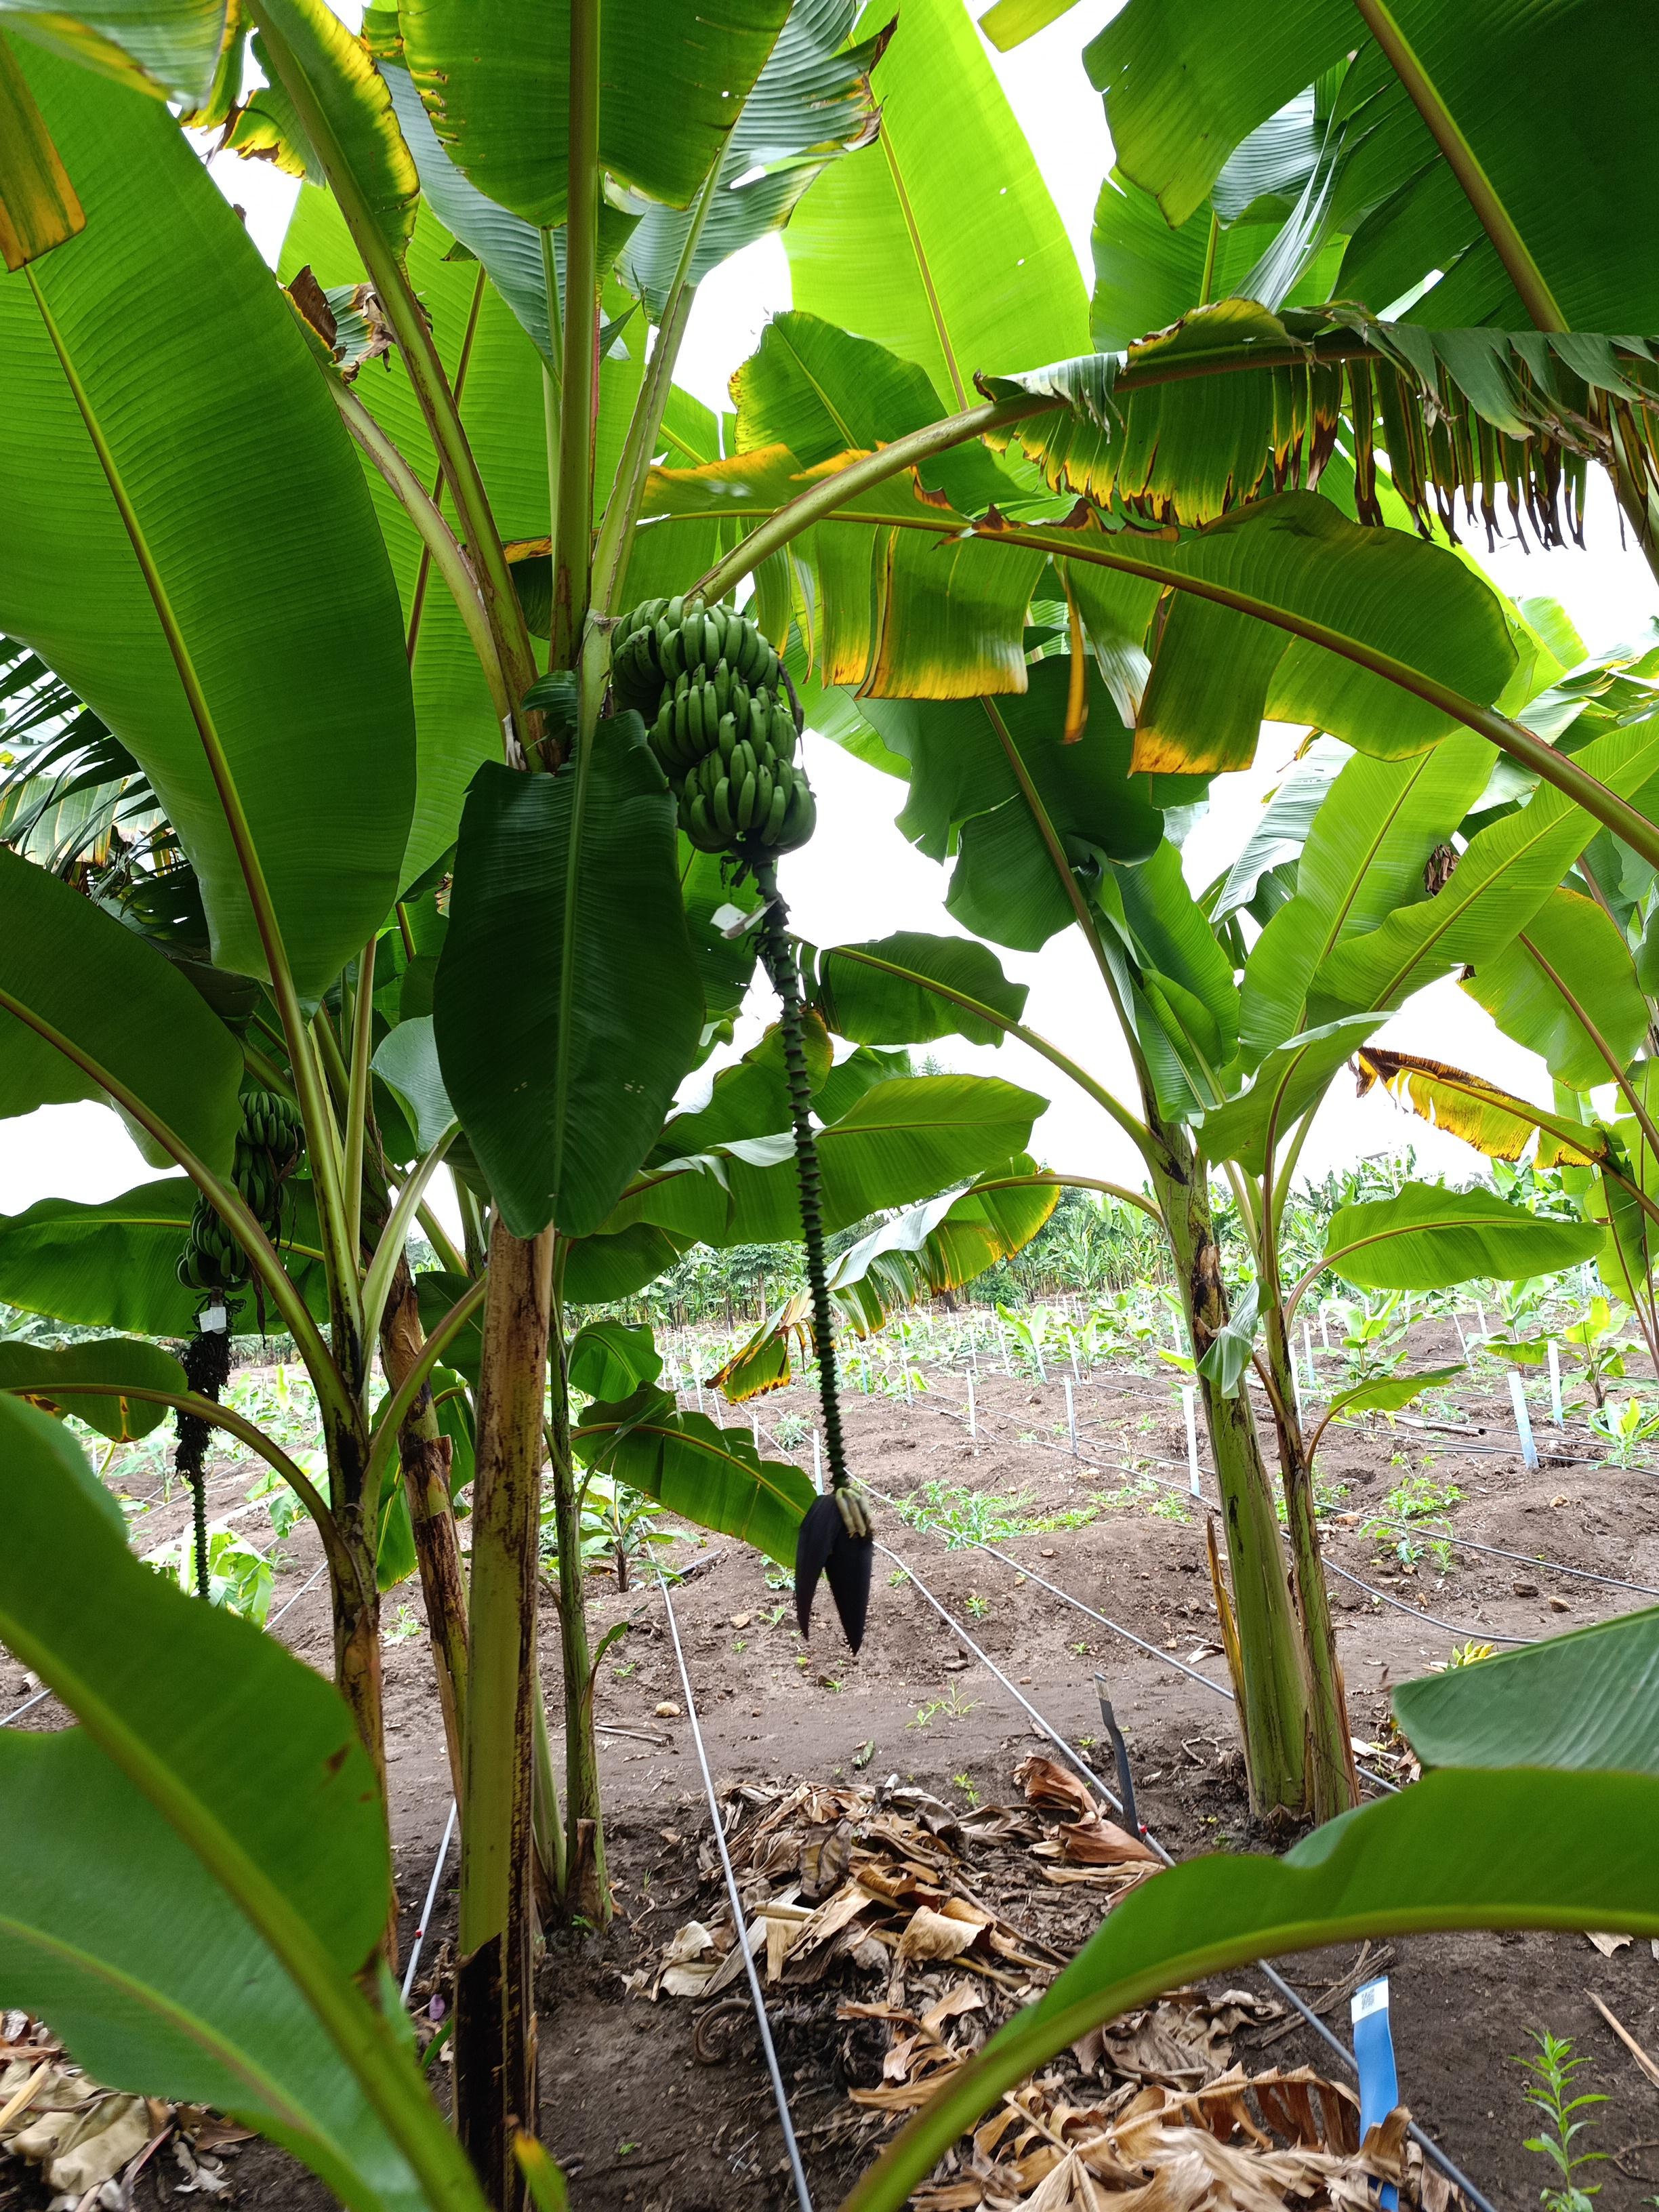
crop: banana
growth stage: development fruit
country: Tanzania
